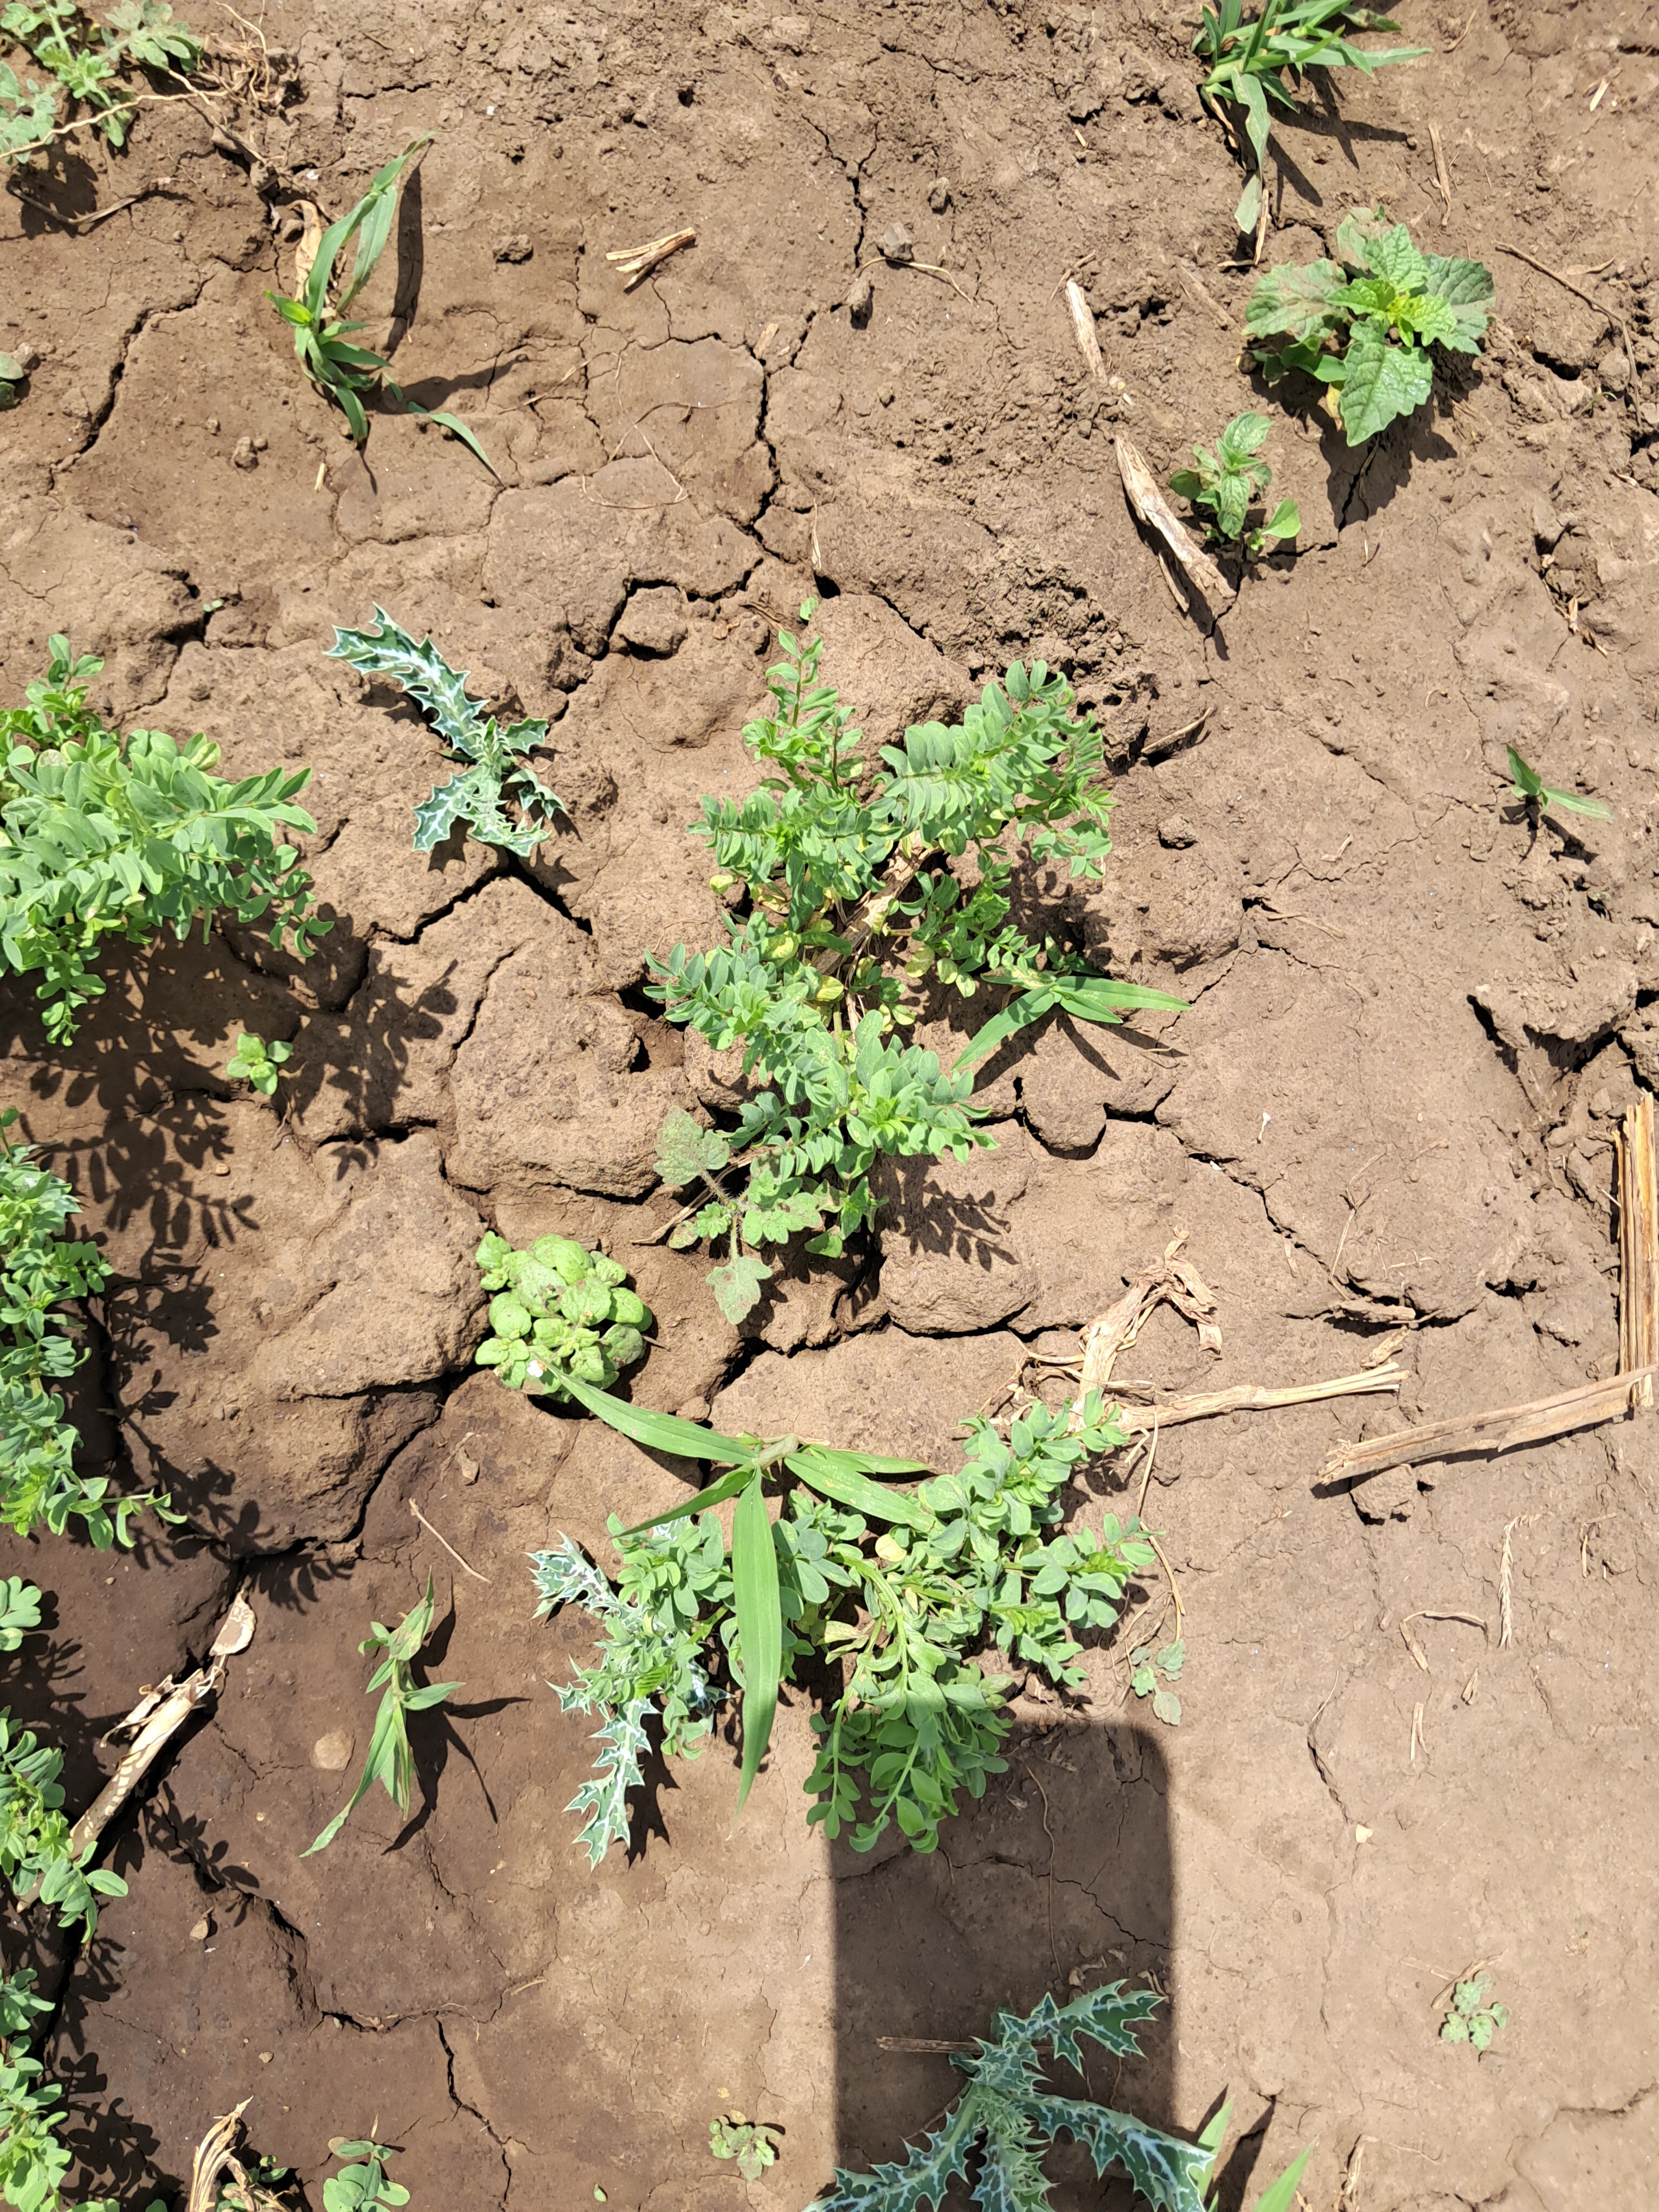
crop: lentil
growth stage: vegetative
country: Tanzania
